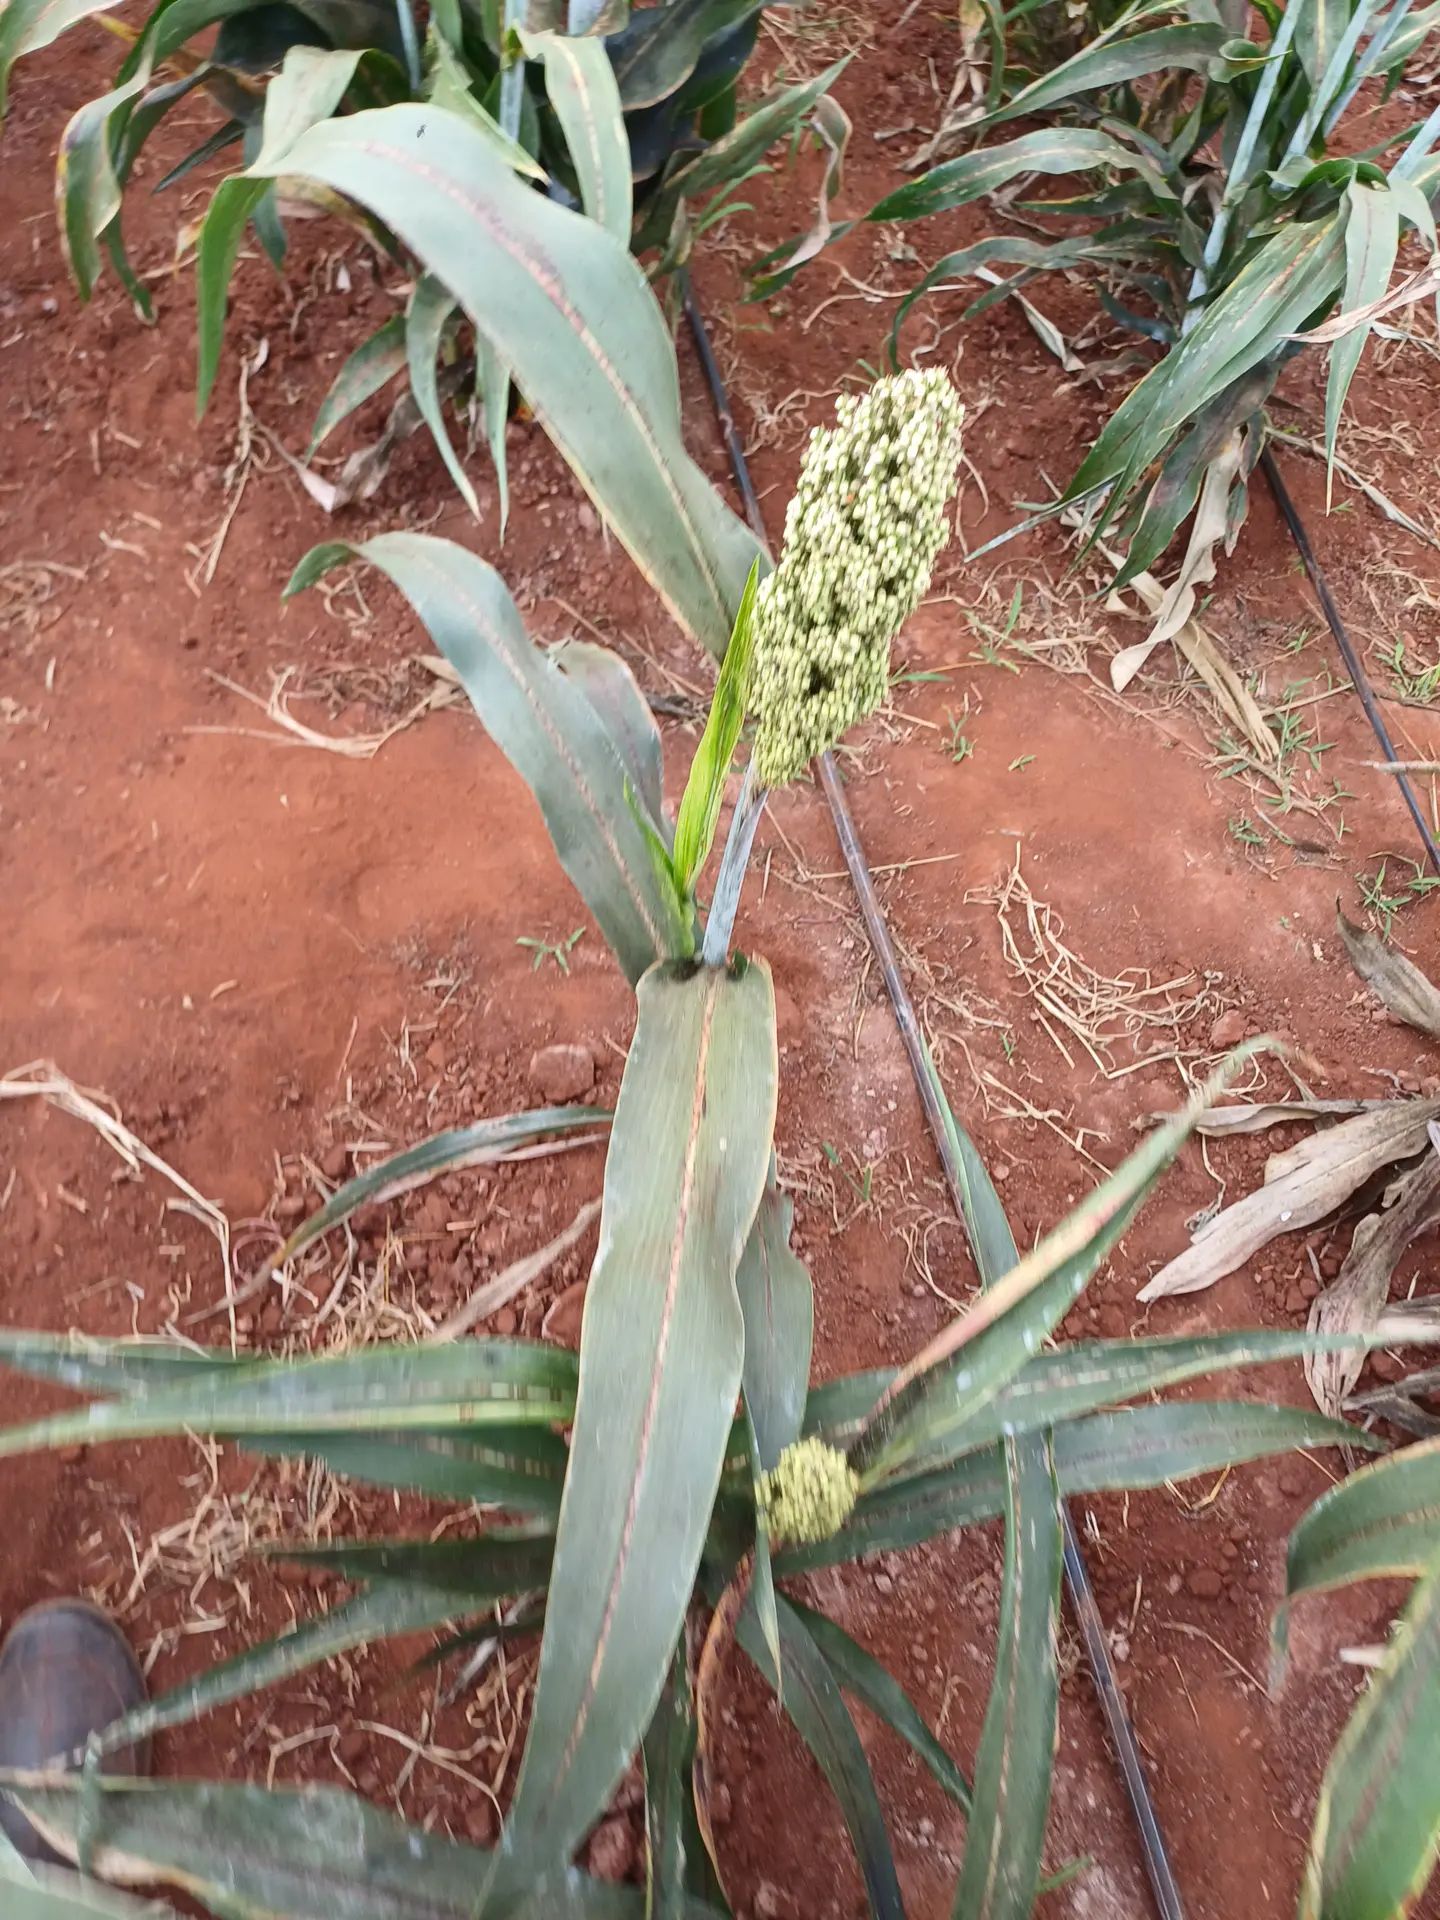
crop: sorghum
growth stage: filling grain
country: Kenya
